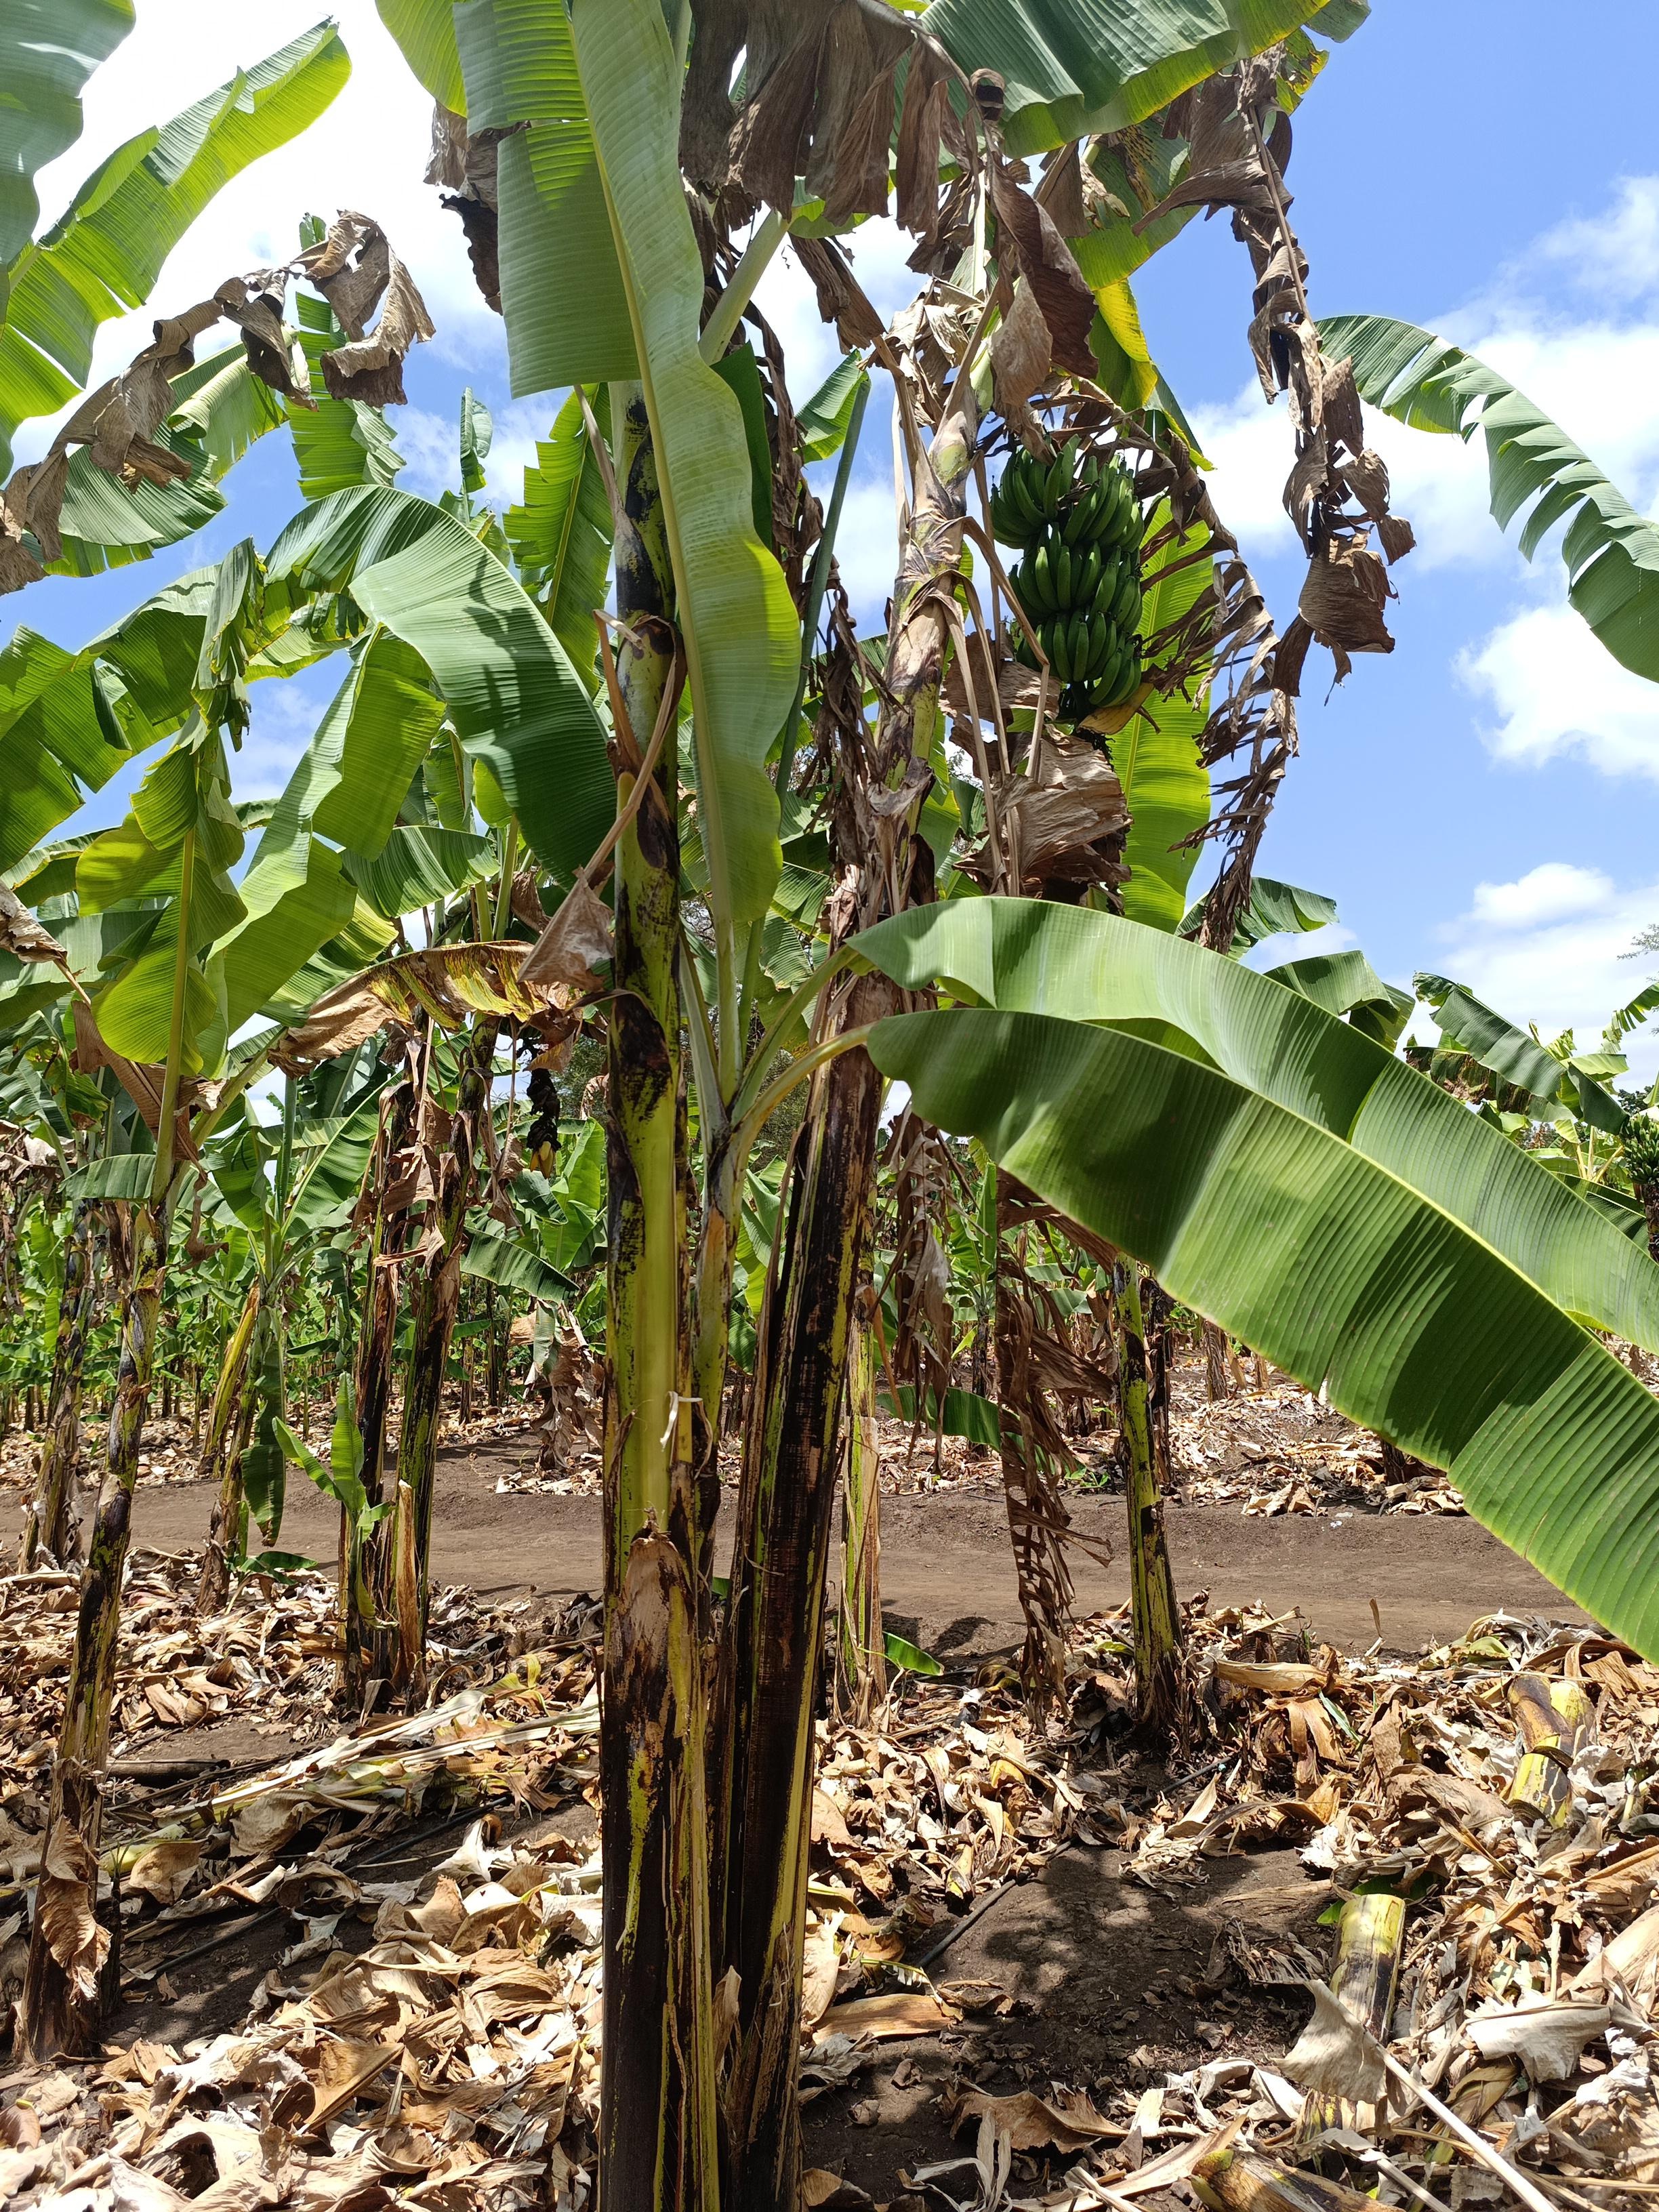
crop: banana
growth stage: development fruit
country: Tanzania
